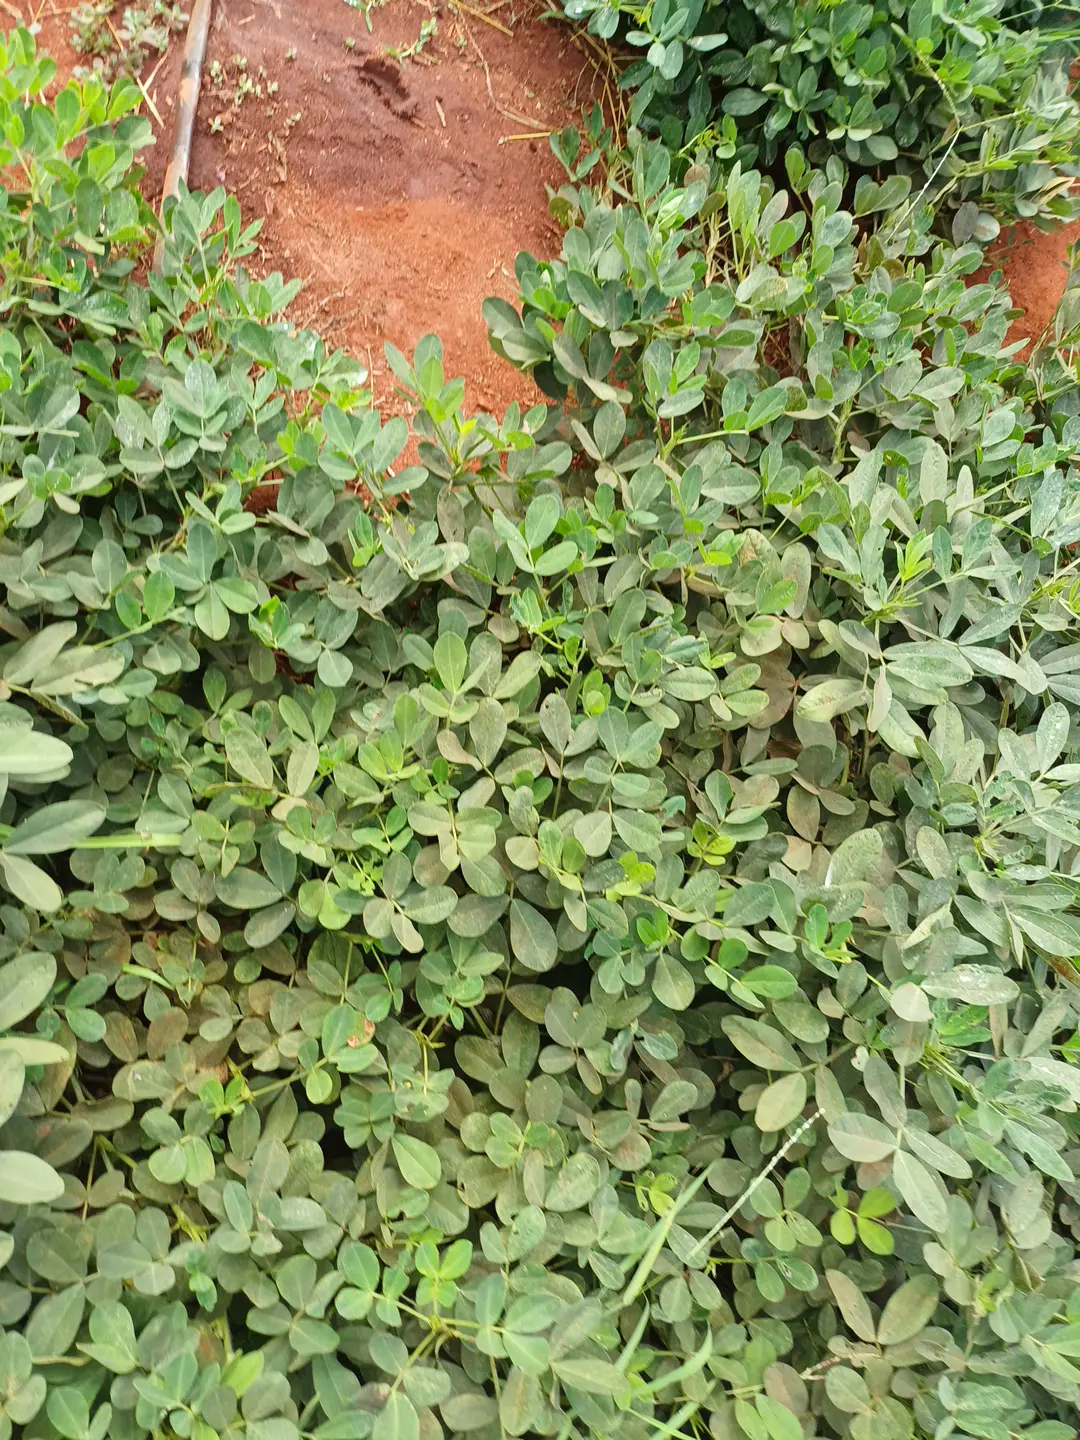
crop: groundnut
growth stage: pegging
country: Kenya
